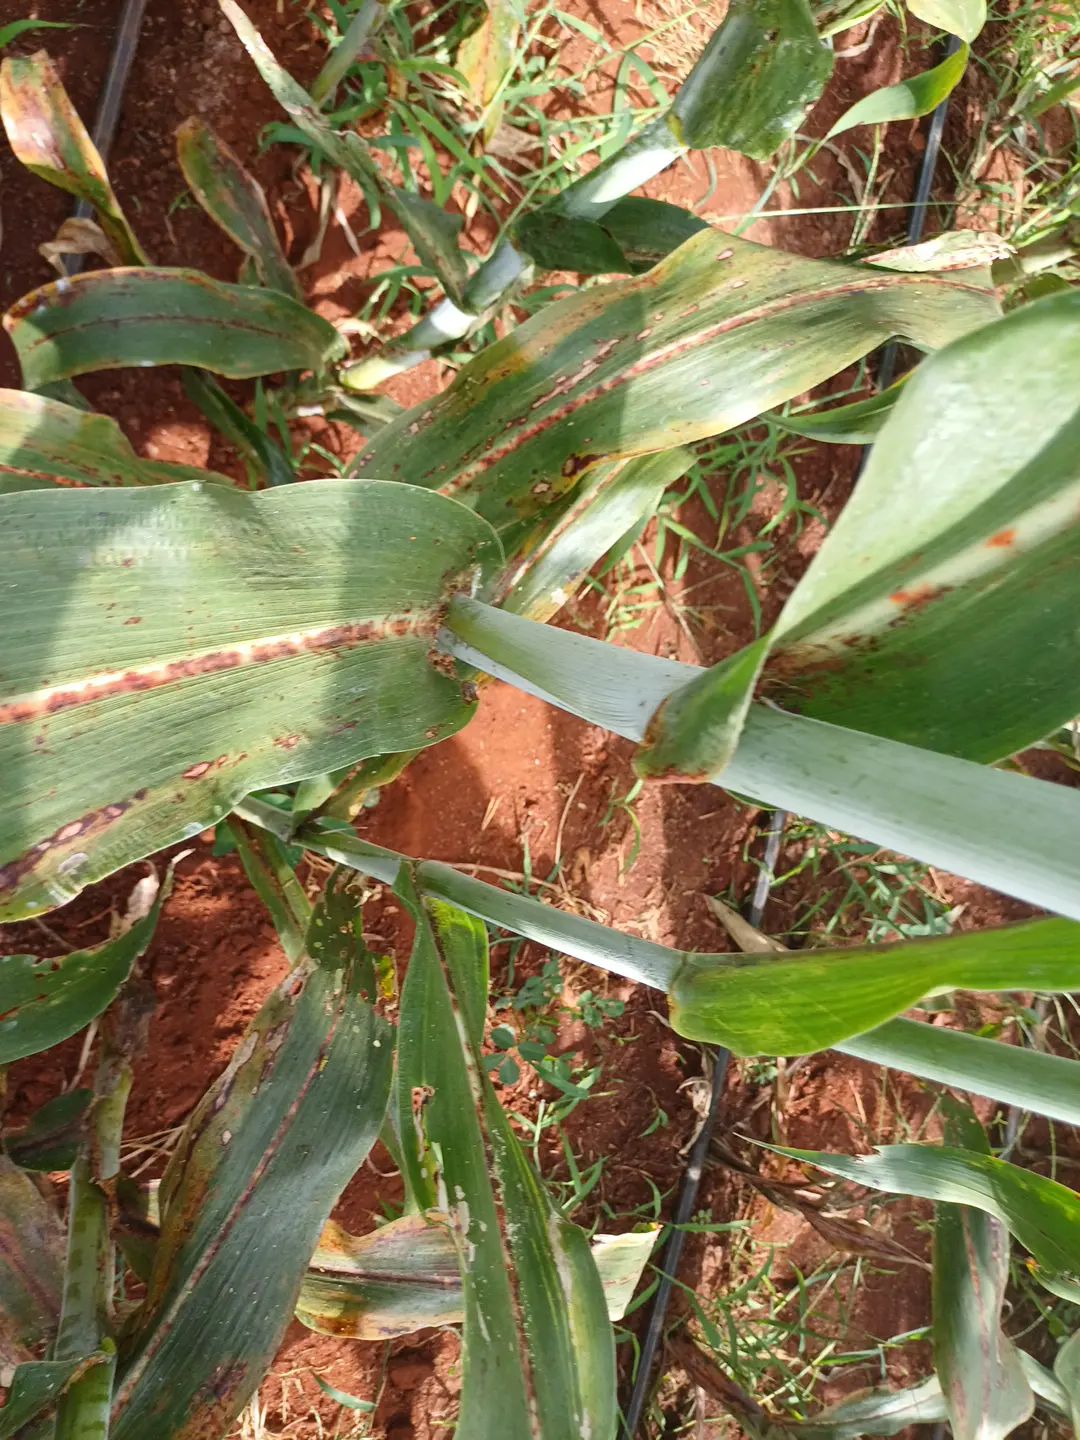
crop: sorghum
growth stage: filling grain
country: Kenya
